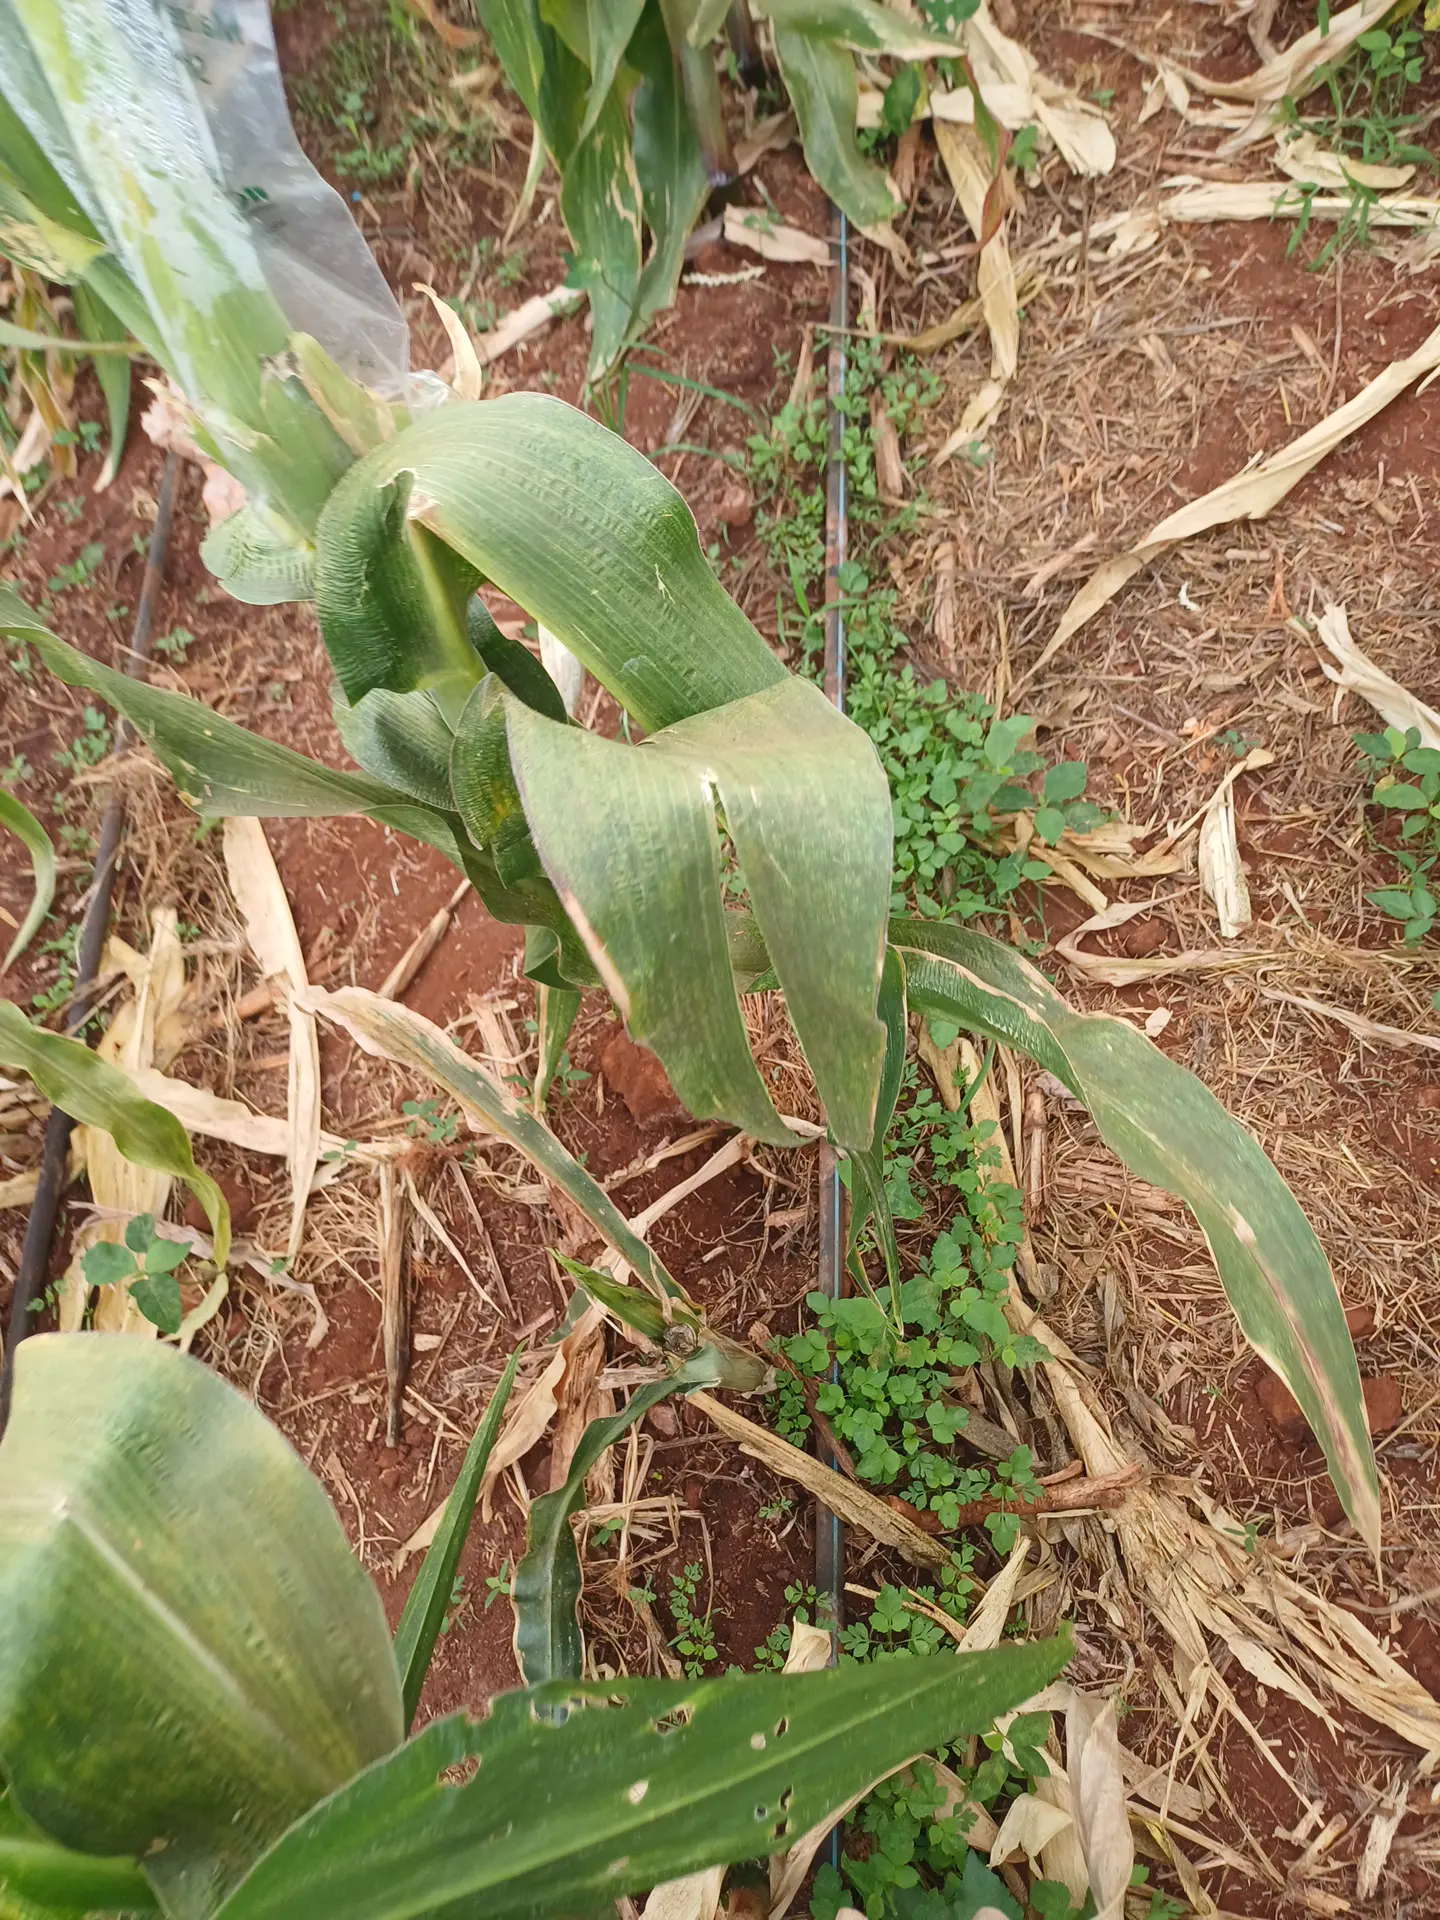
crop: maize
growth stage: flowering
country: Kenya
